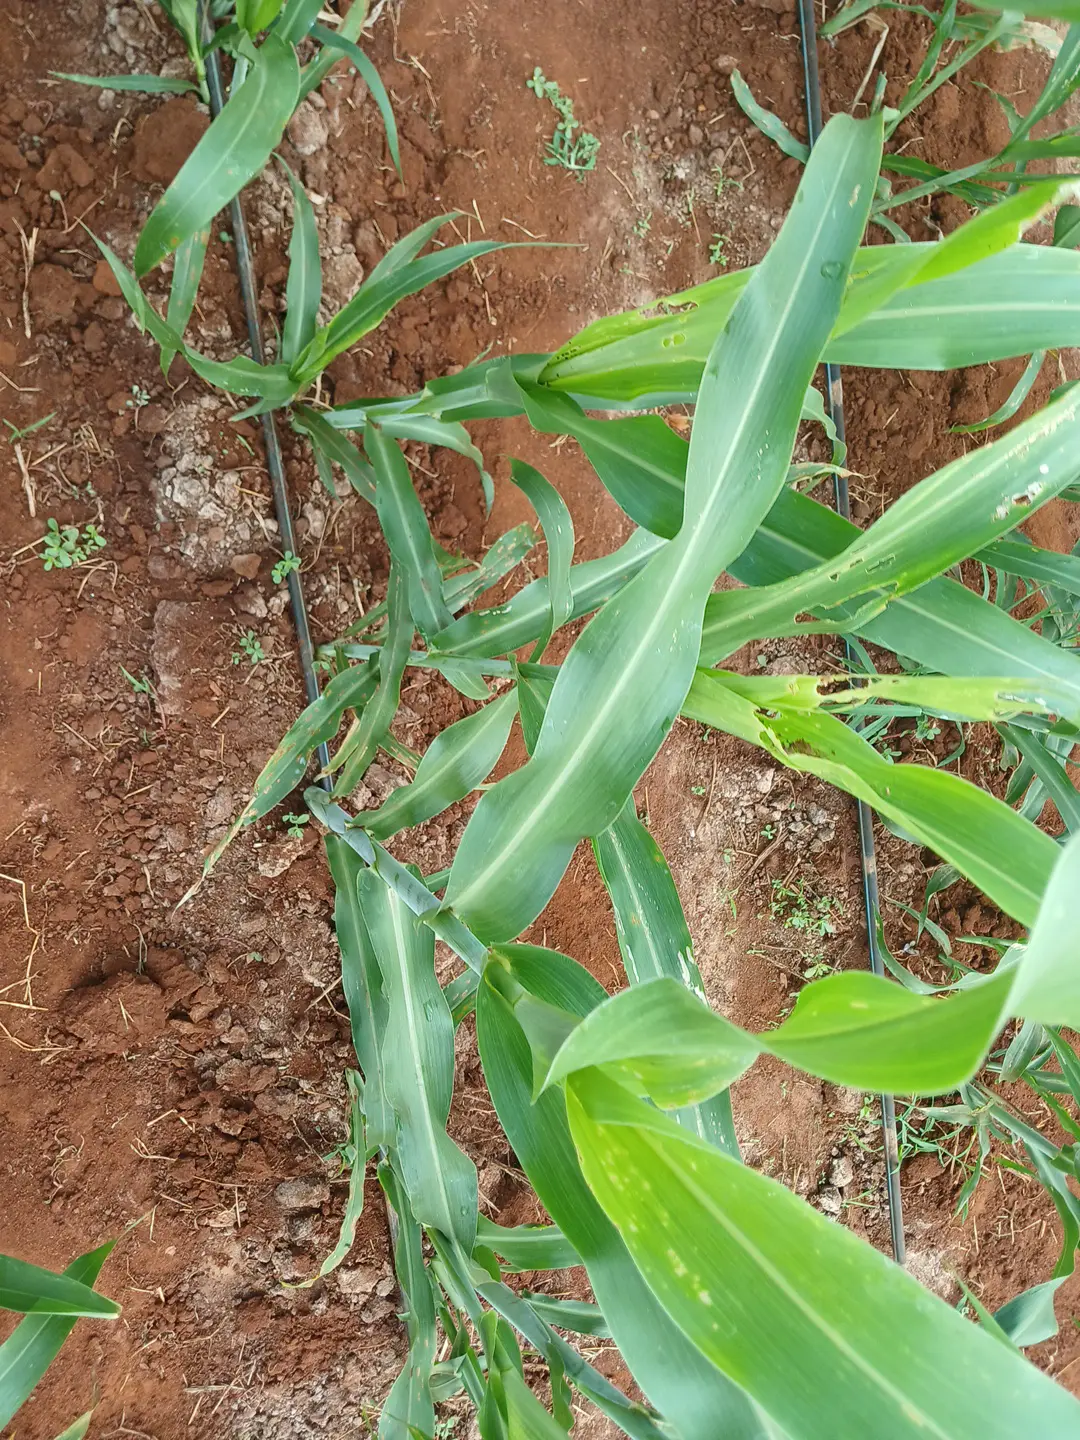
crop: sorghum
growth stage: elongation stem
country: Kenya
